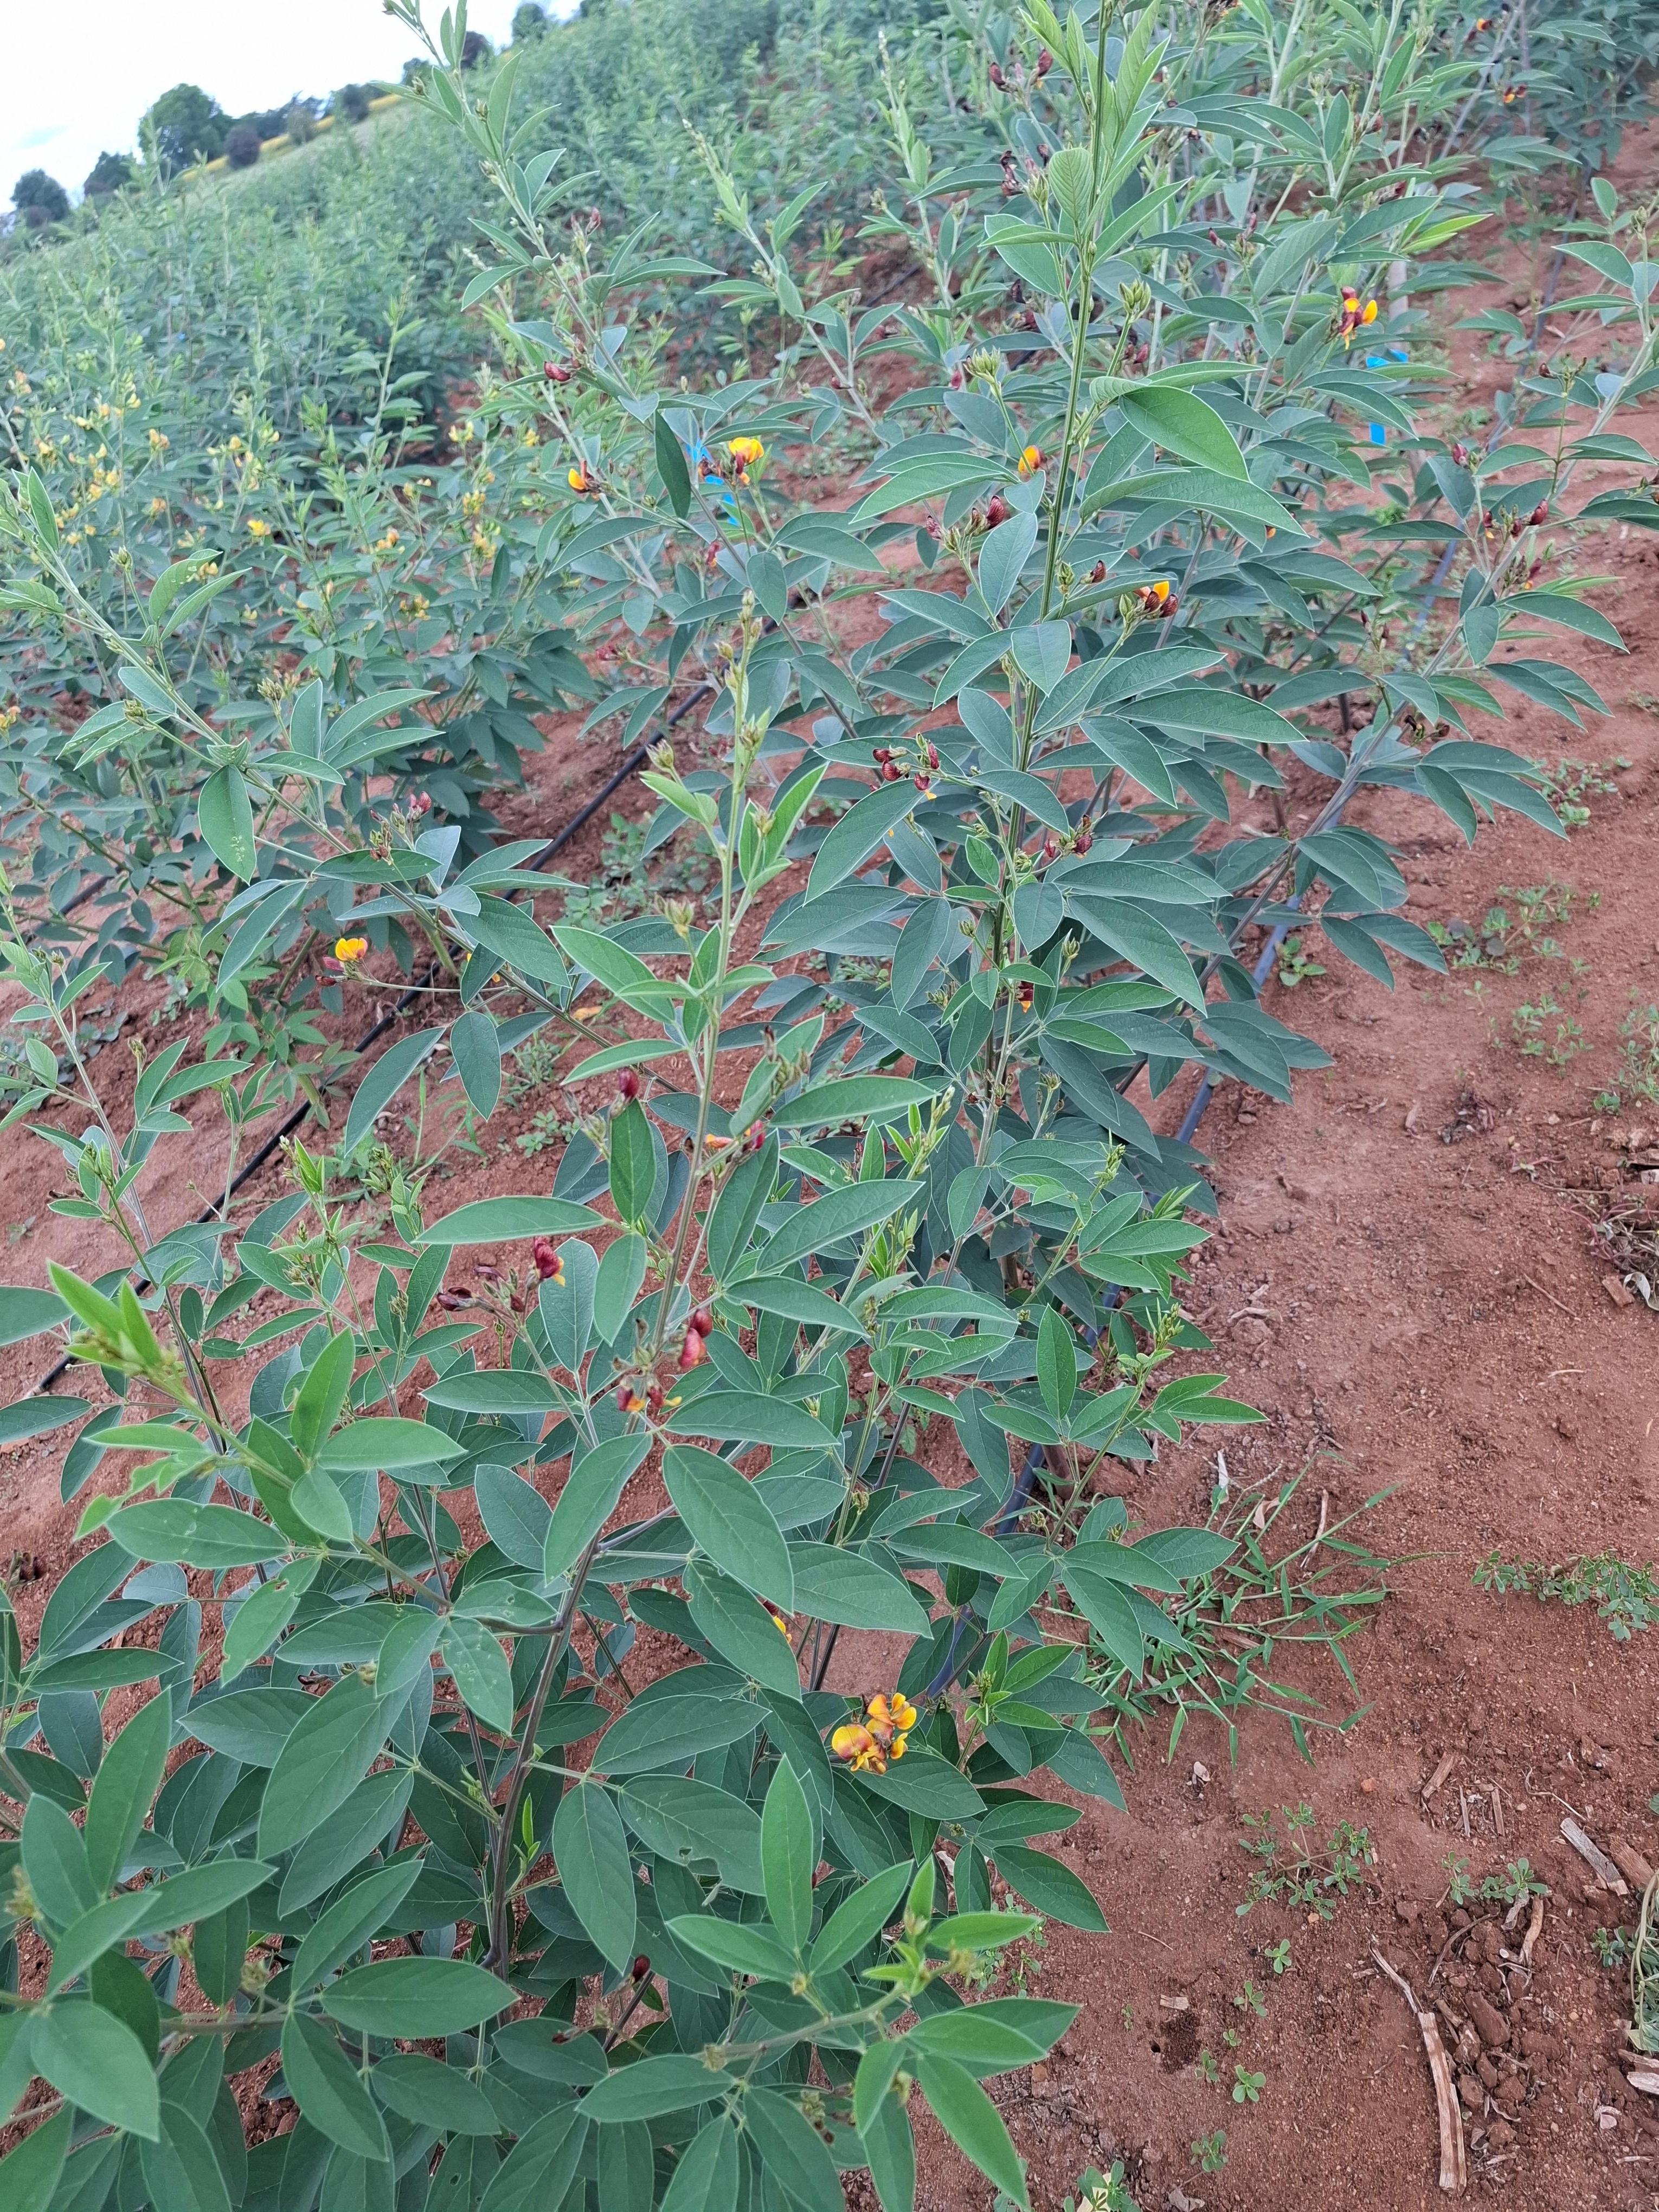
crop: pigeonpea
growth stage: vegetative
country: Kenya
